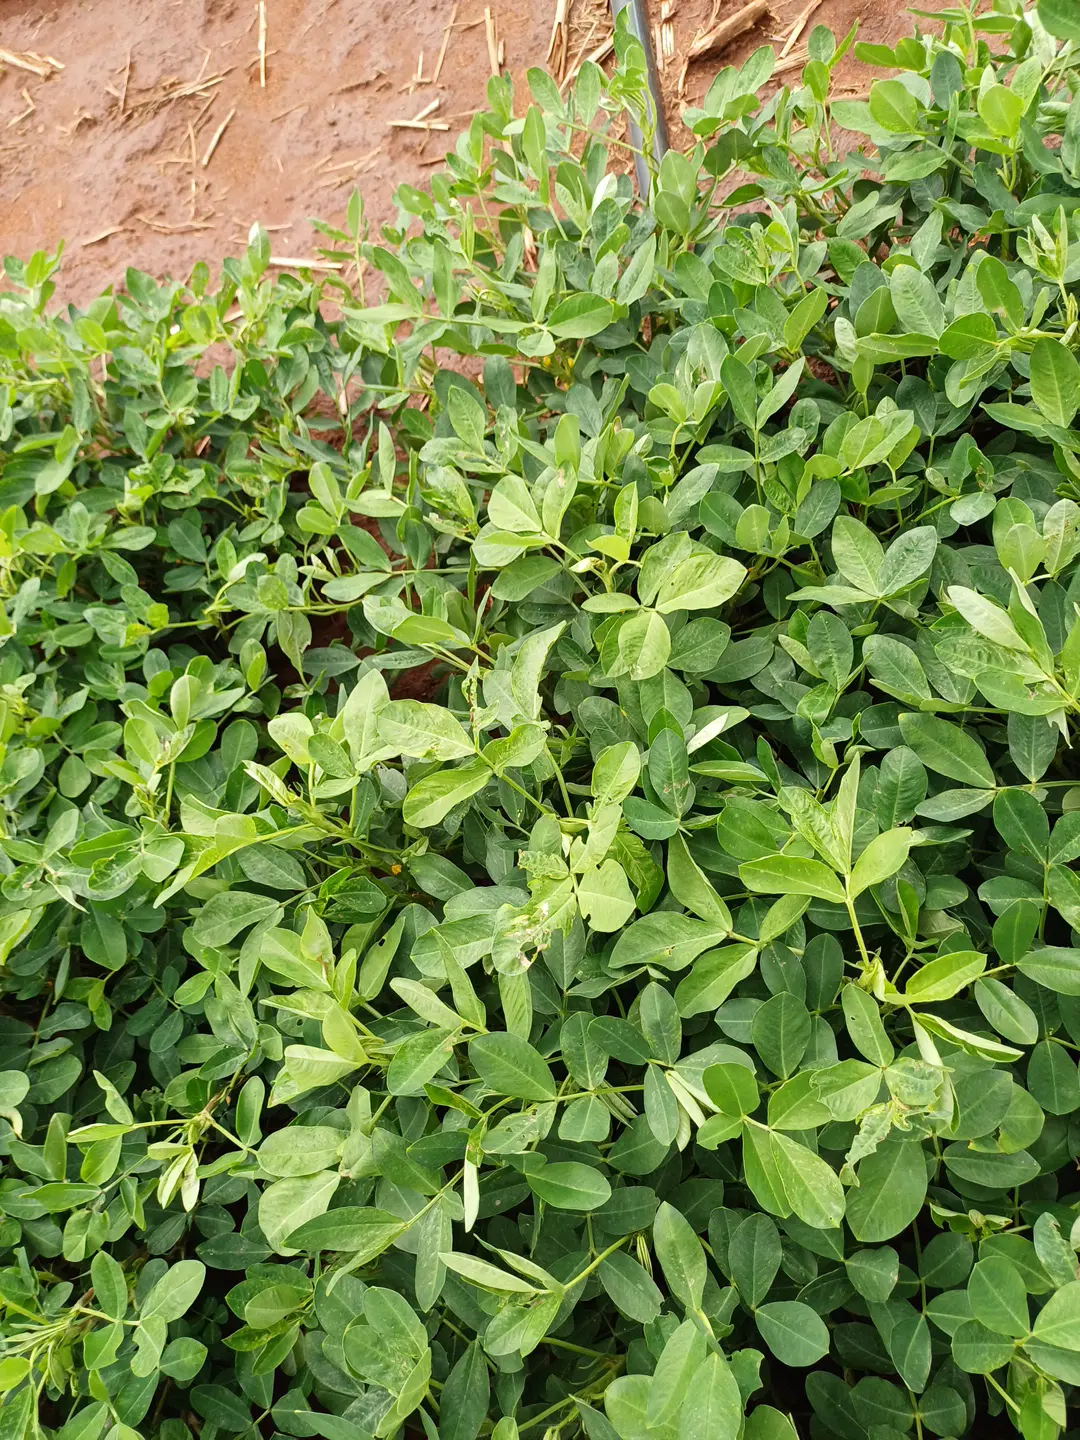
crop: groundnut
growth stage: flowering
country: Kenya
